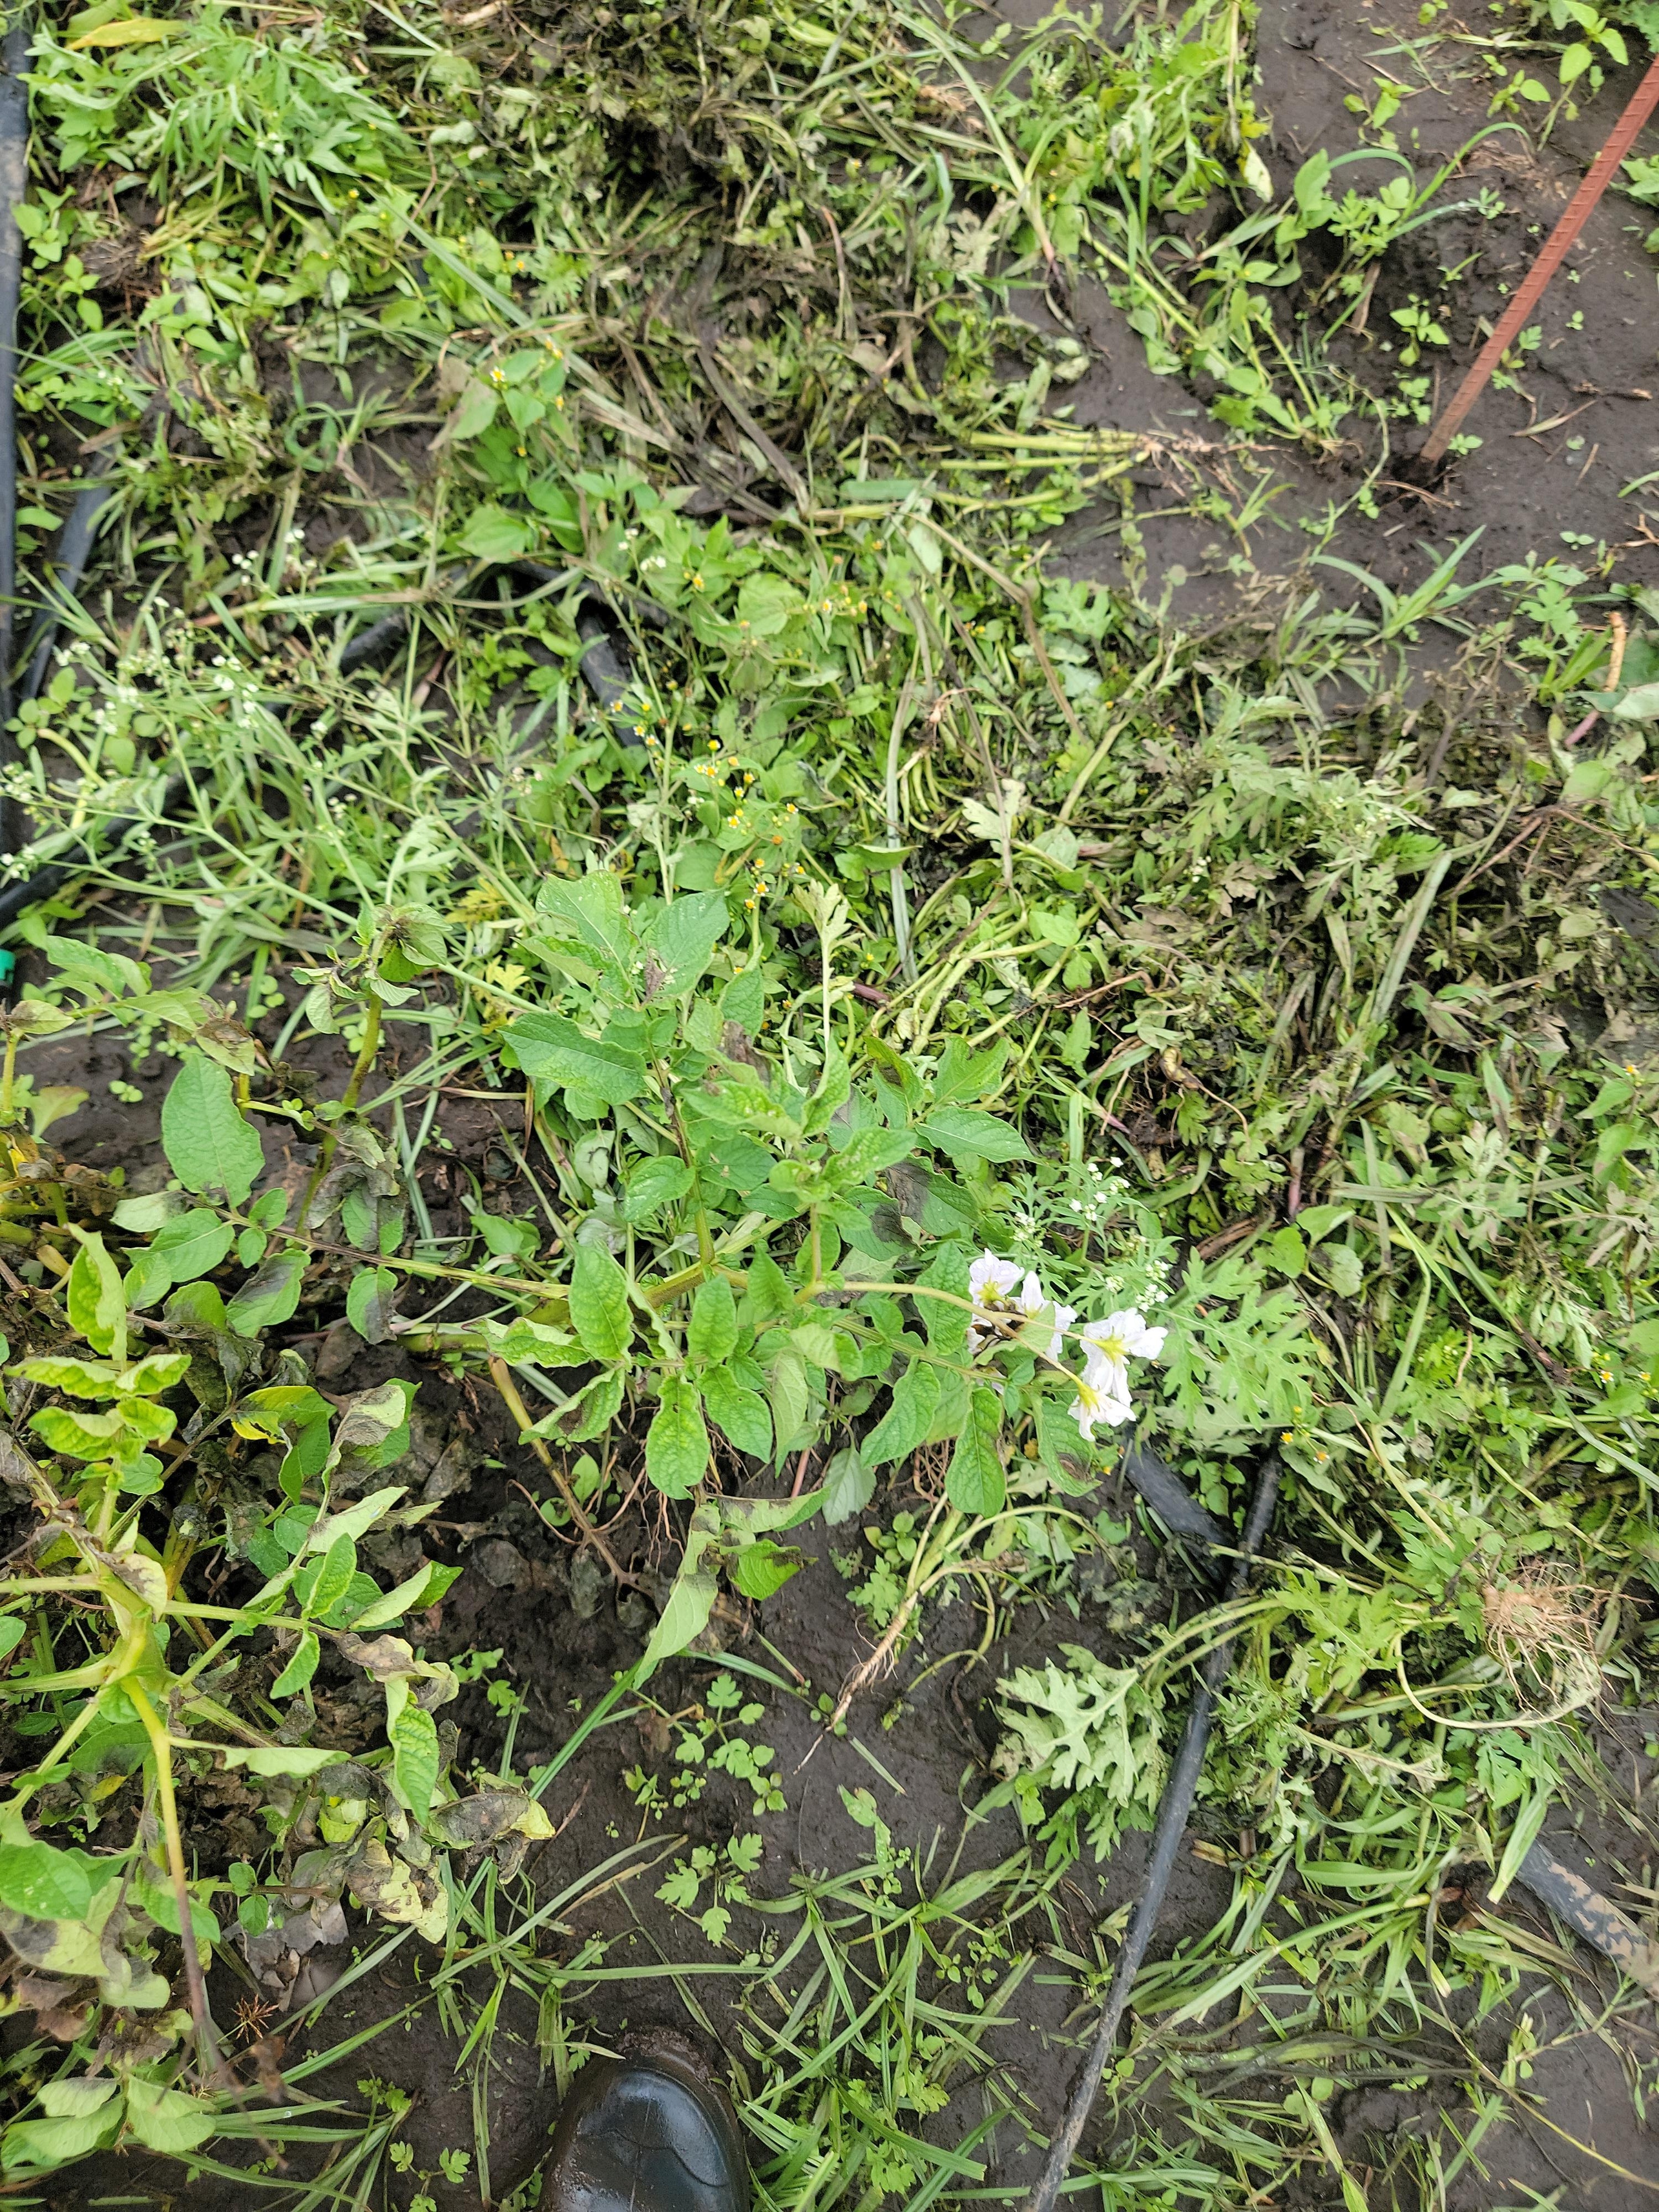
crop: potato
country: Tanzania
